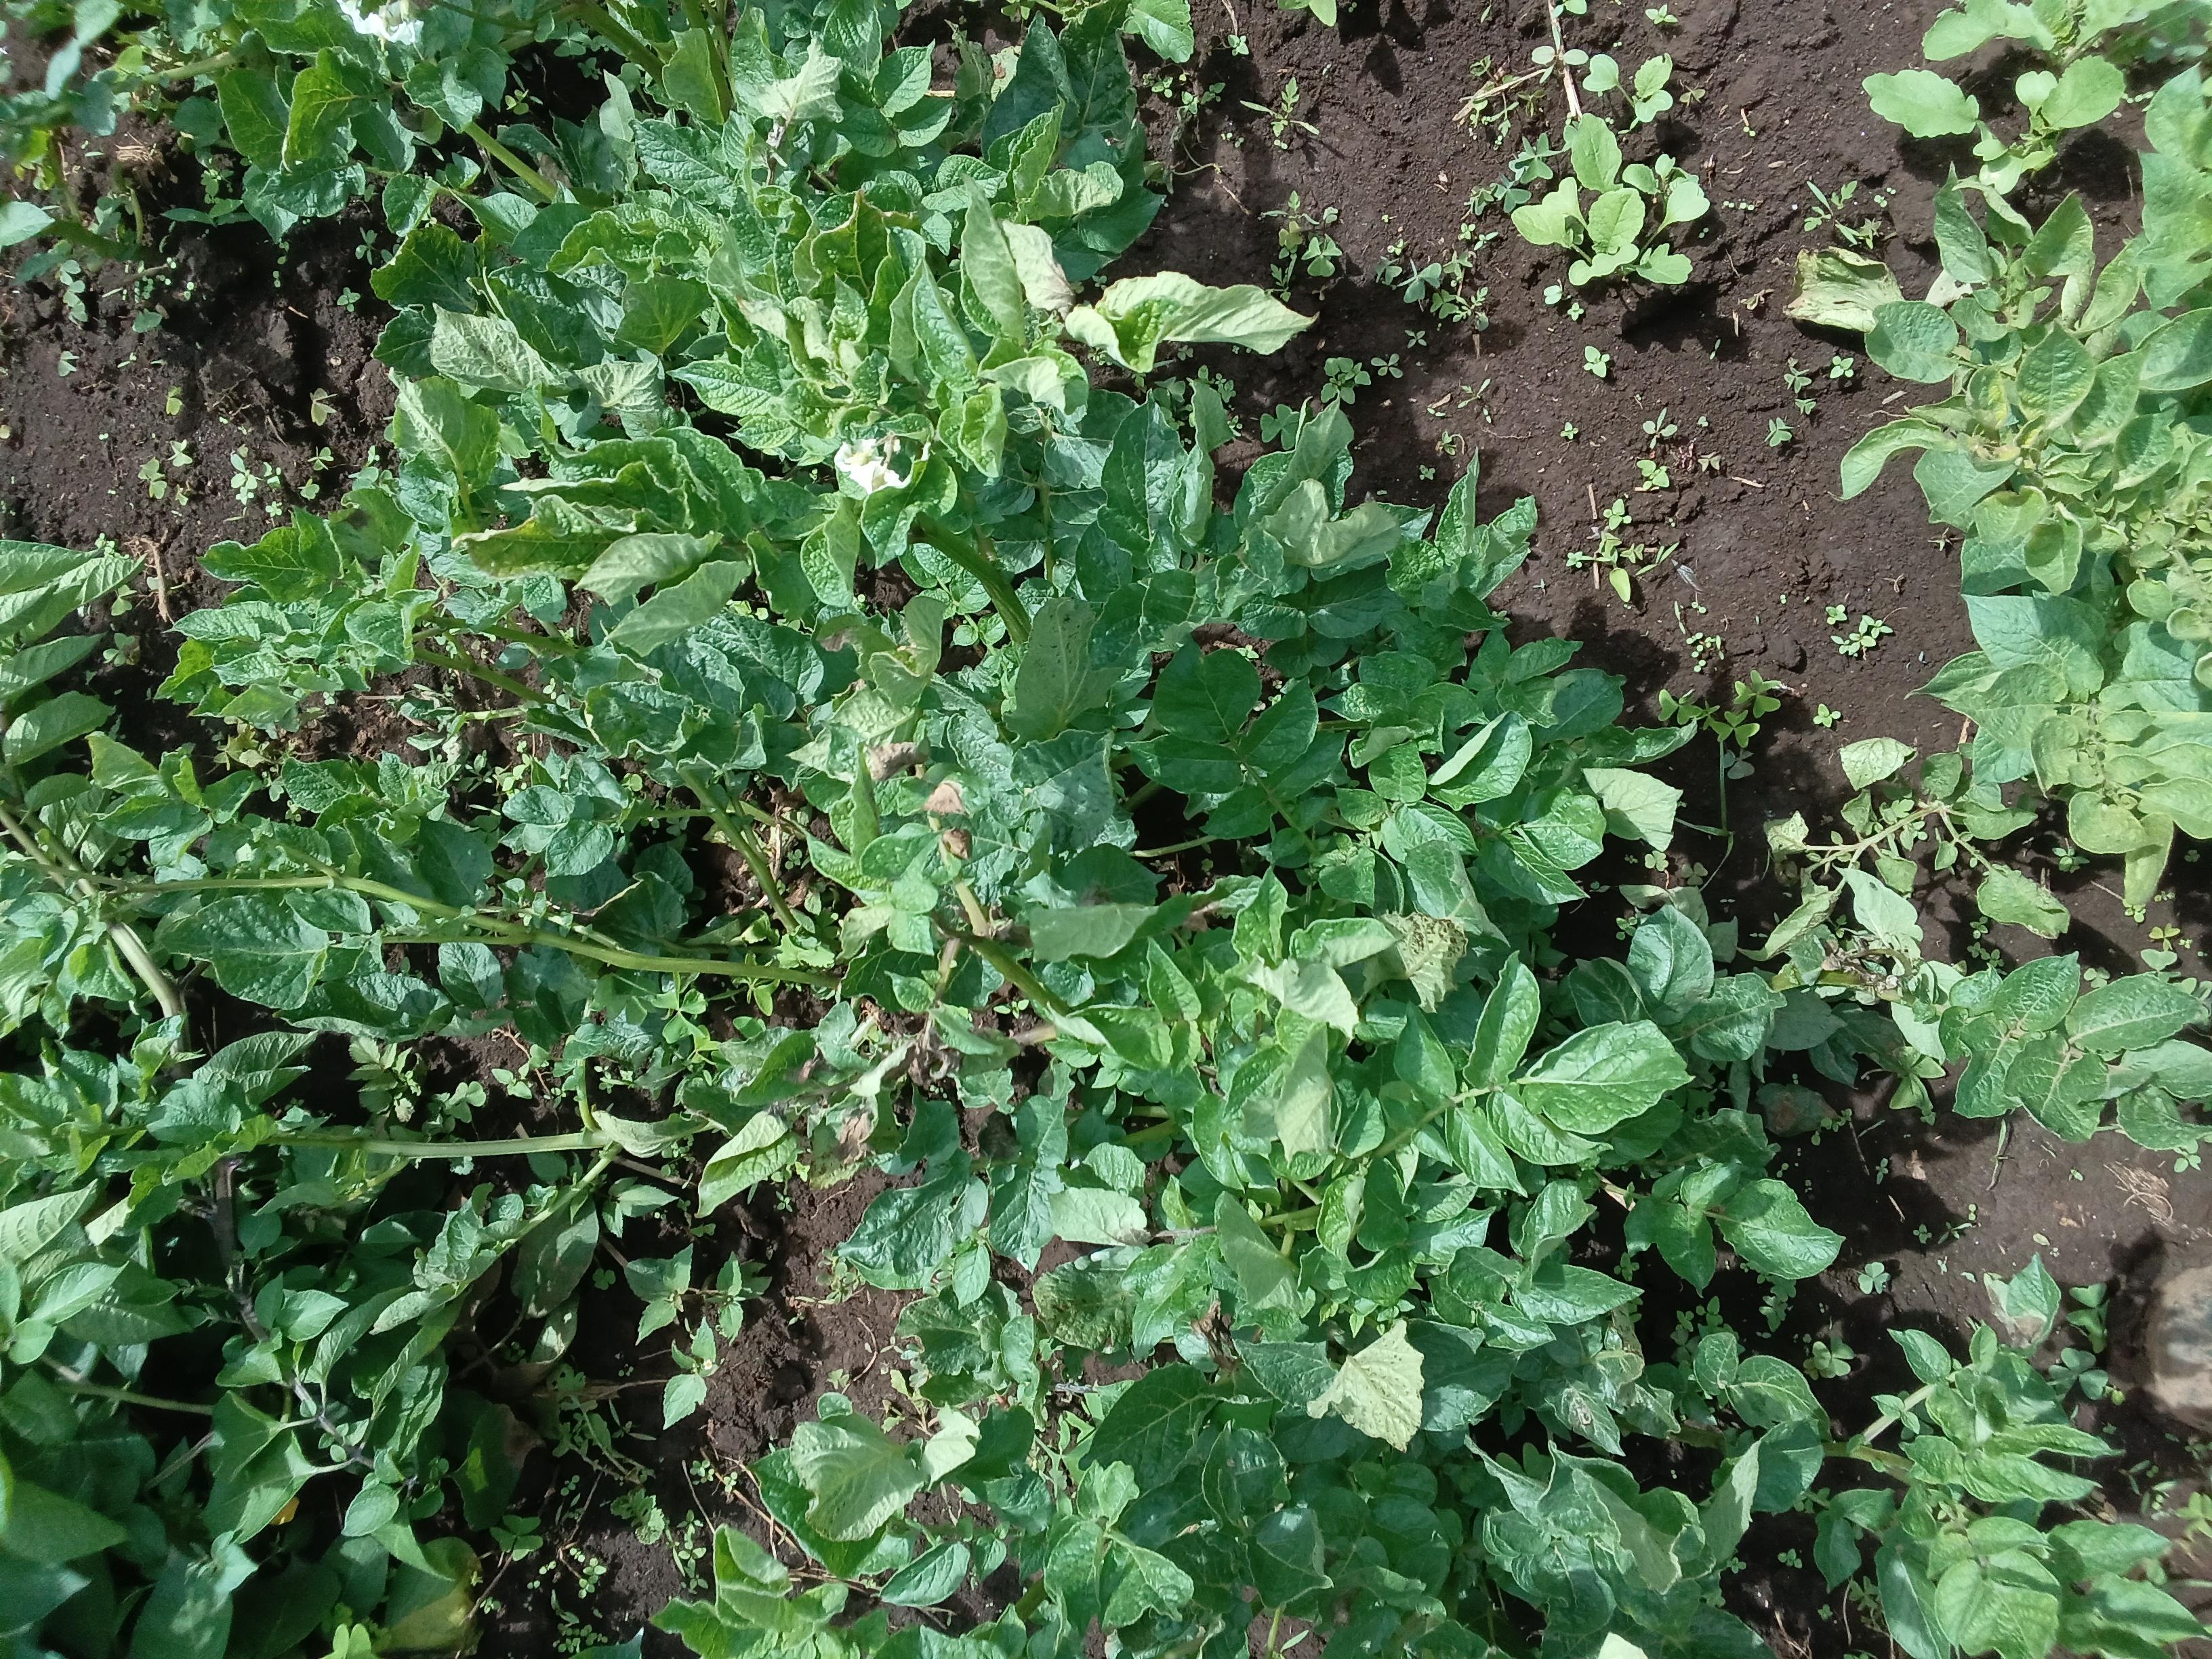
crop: potato
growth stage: vegetative
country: Kenya
